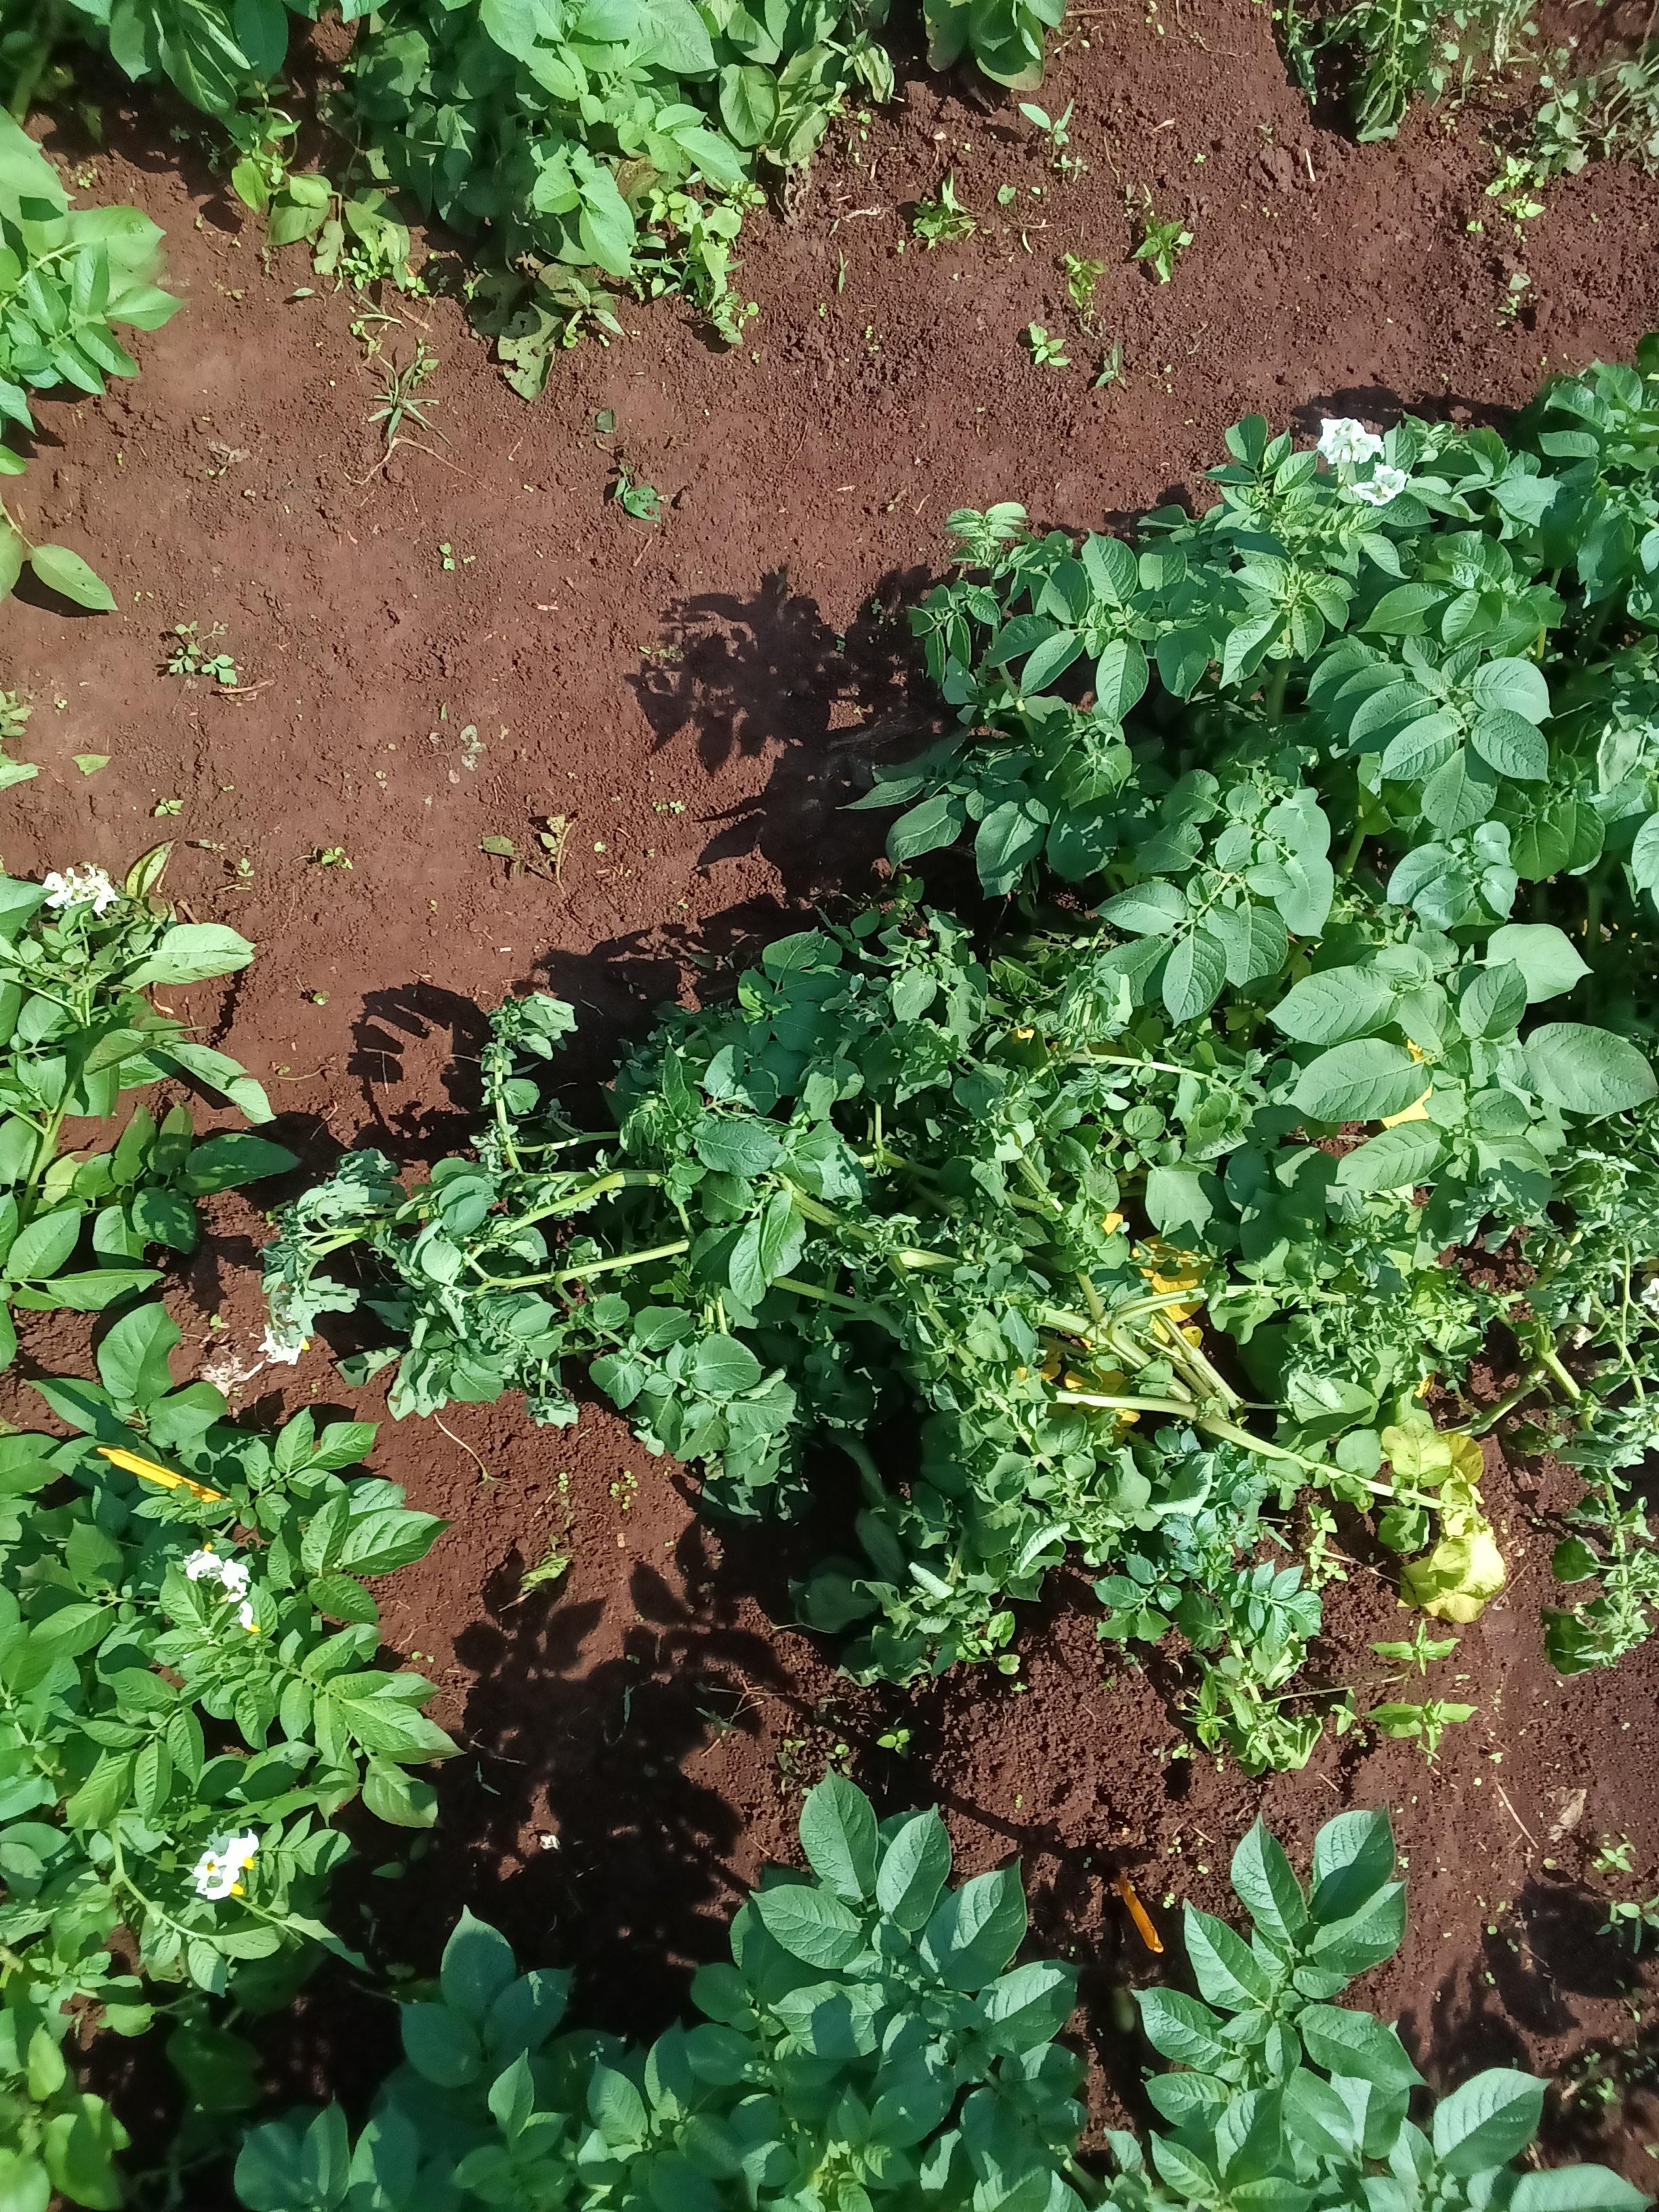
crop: potato
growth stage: flowering
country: Kenya
